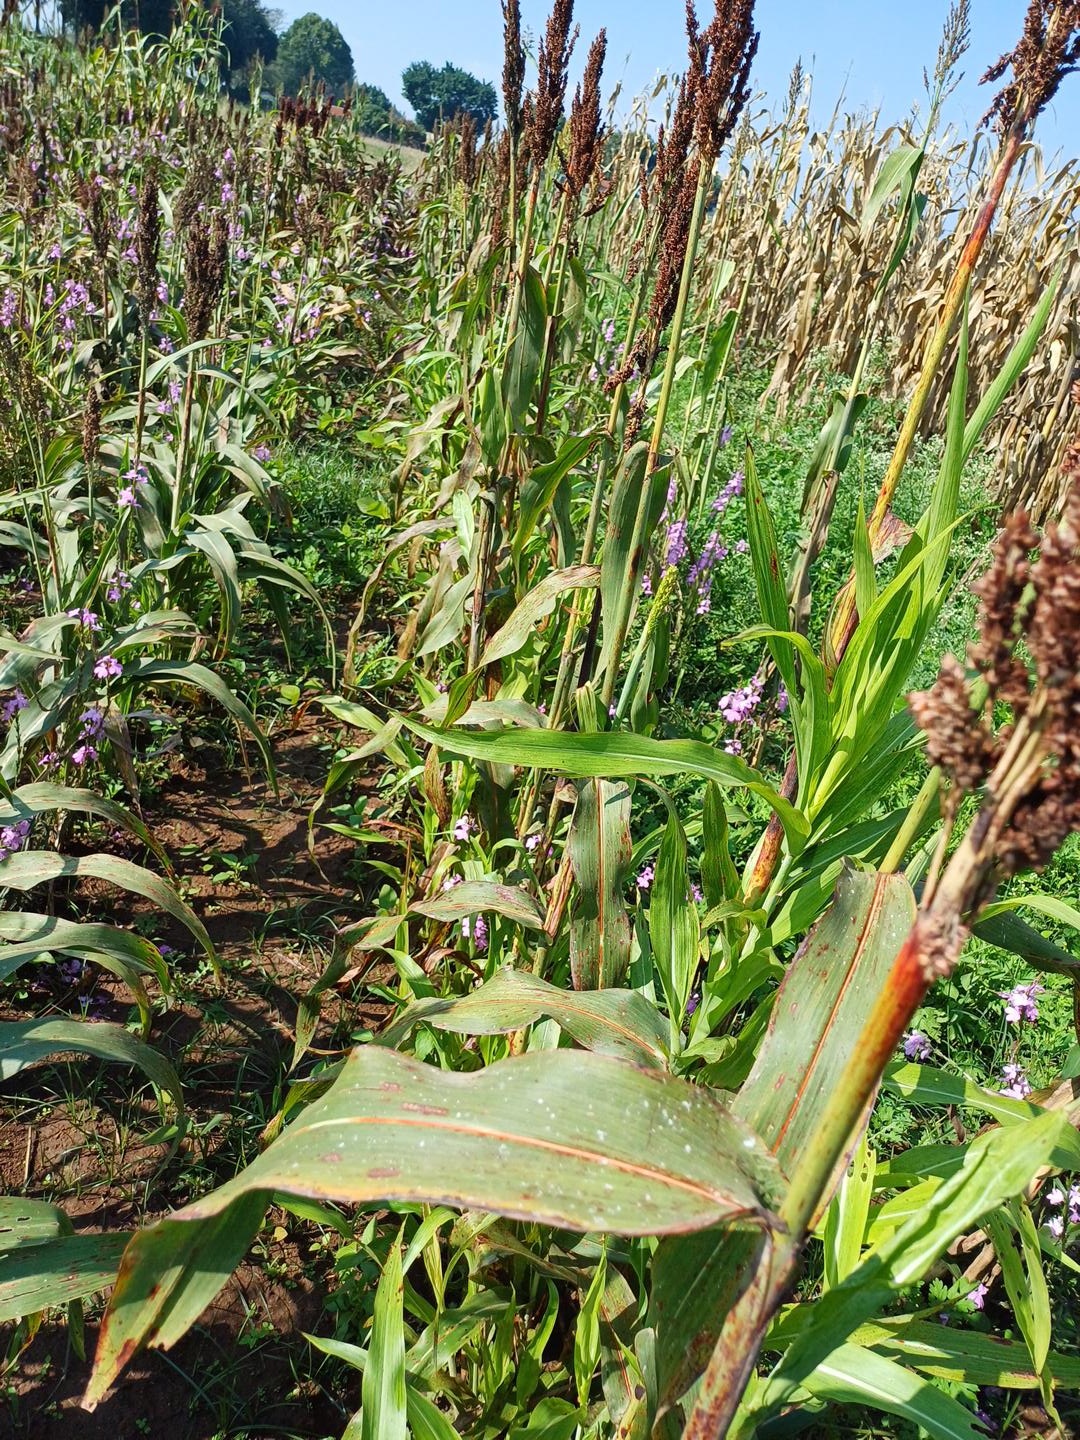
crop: sorghum
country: Kenya
